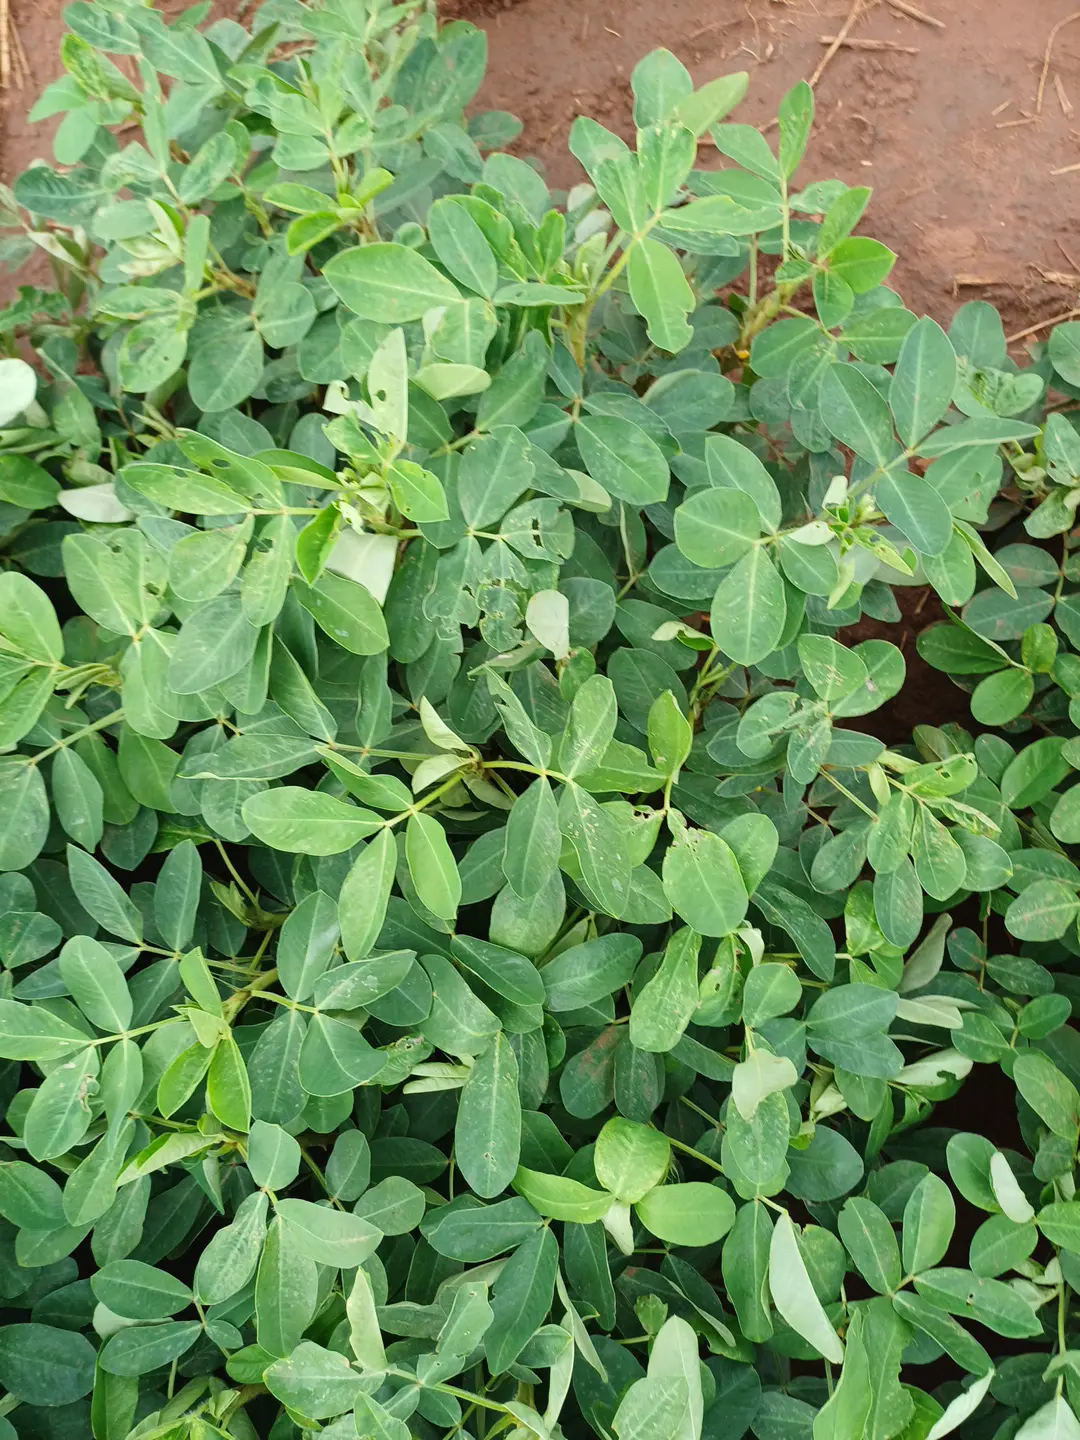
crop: groundnut
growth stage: flowering
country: Kenya
